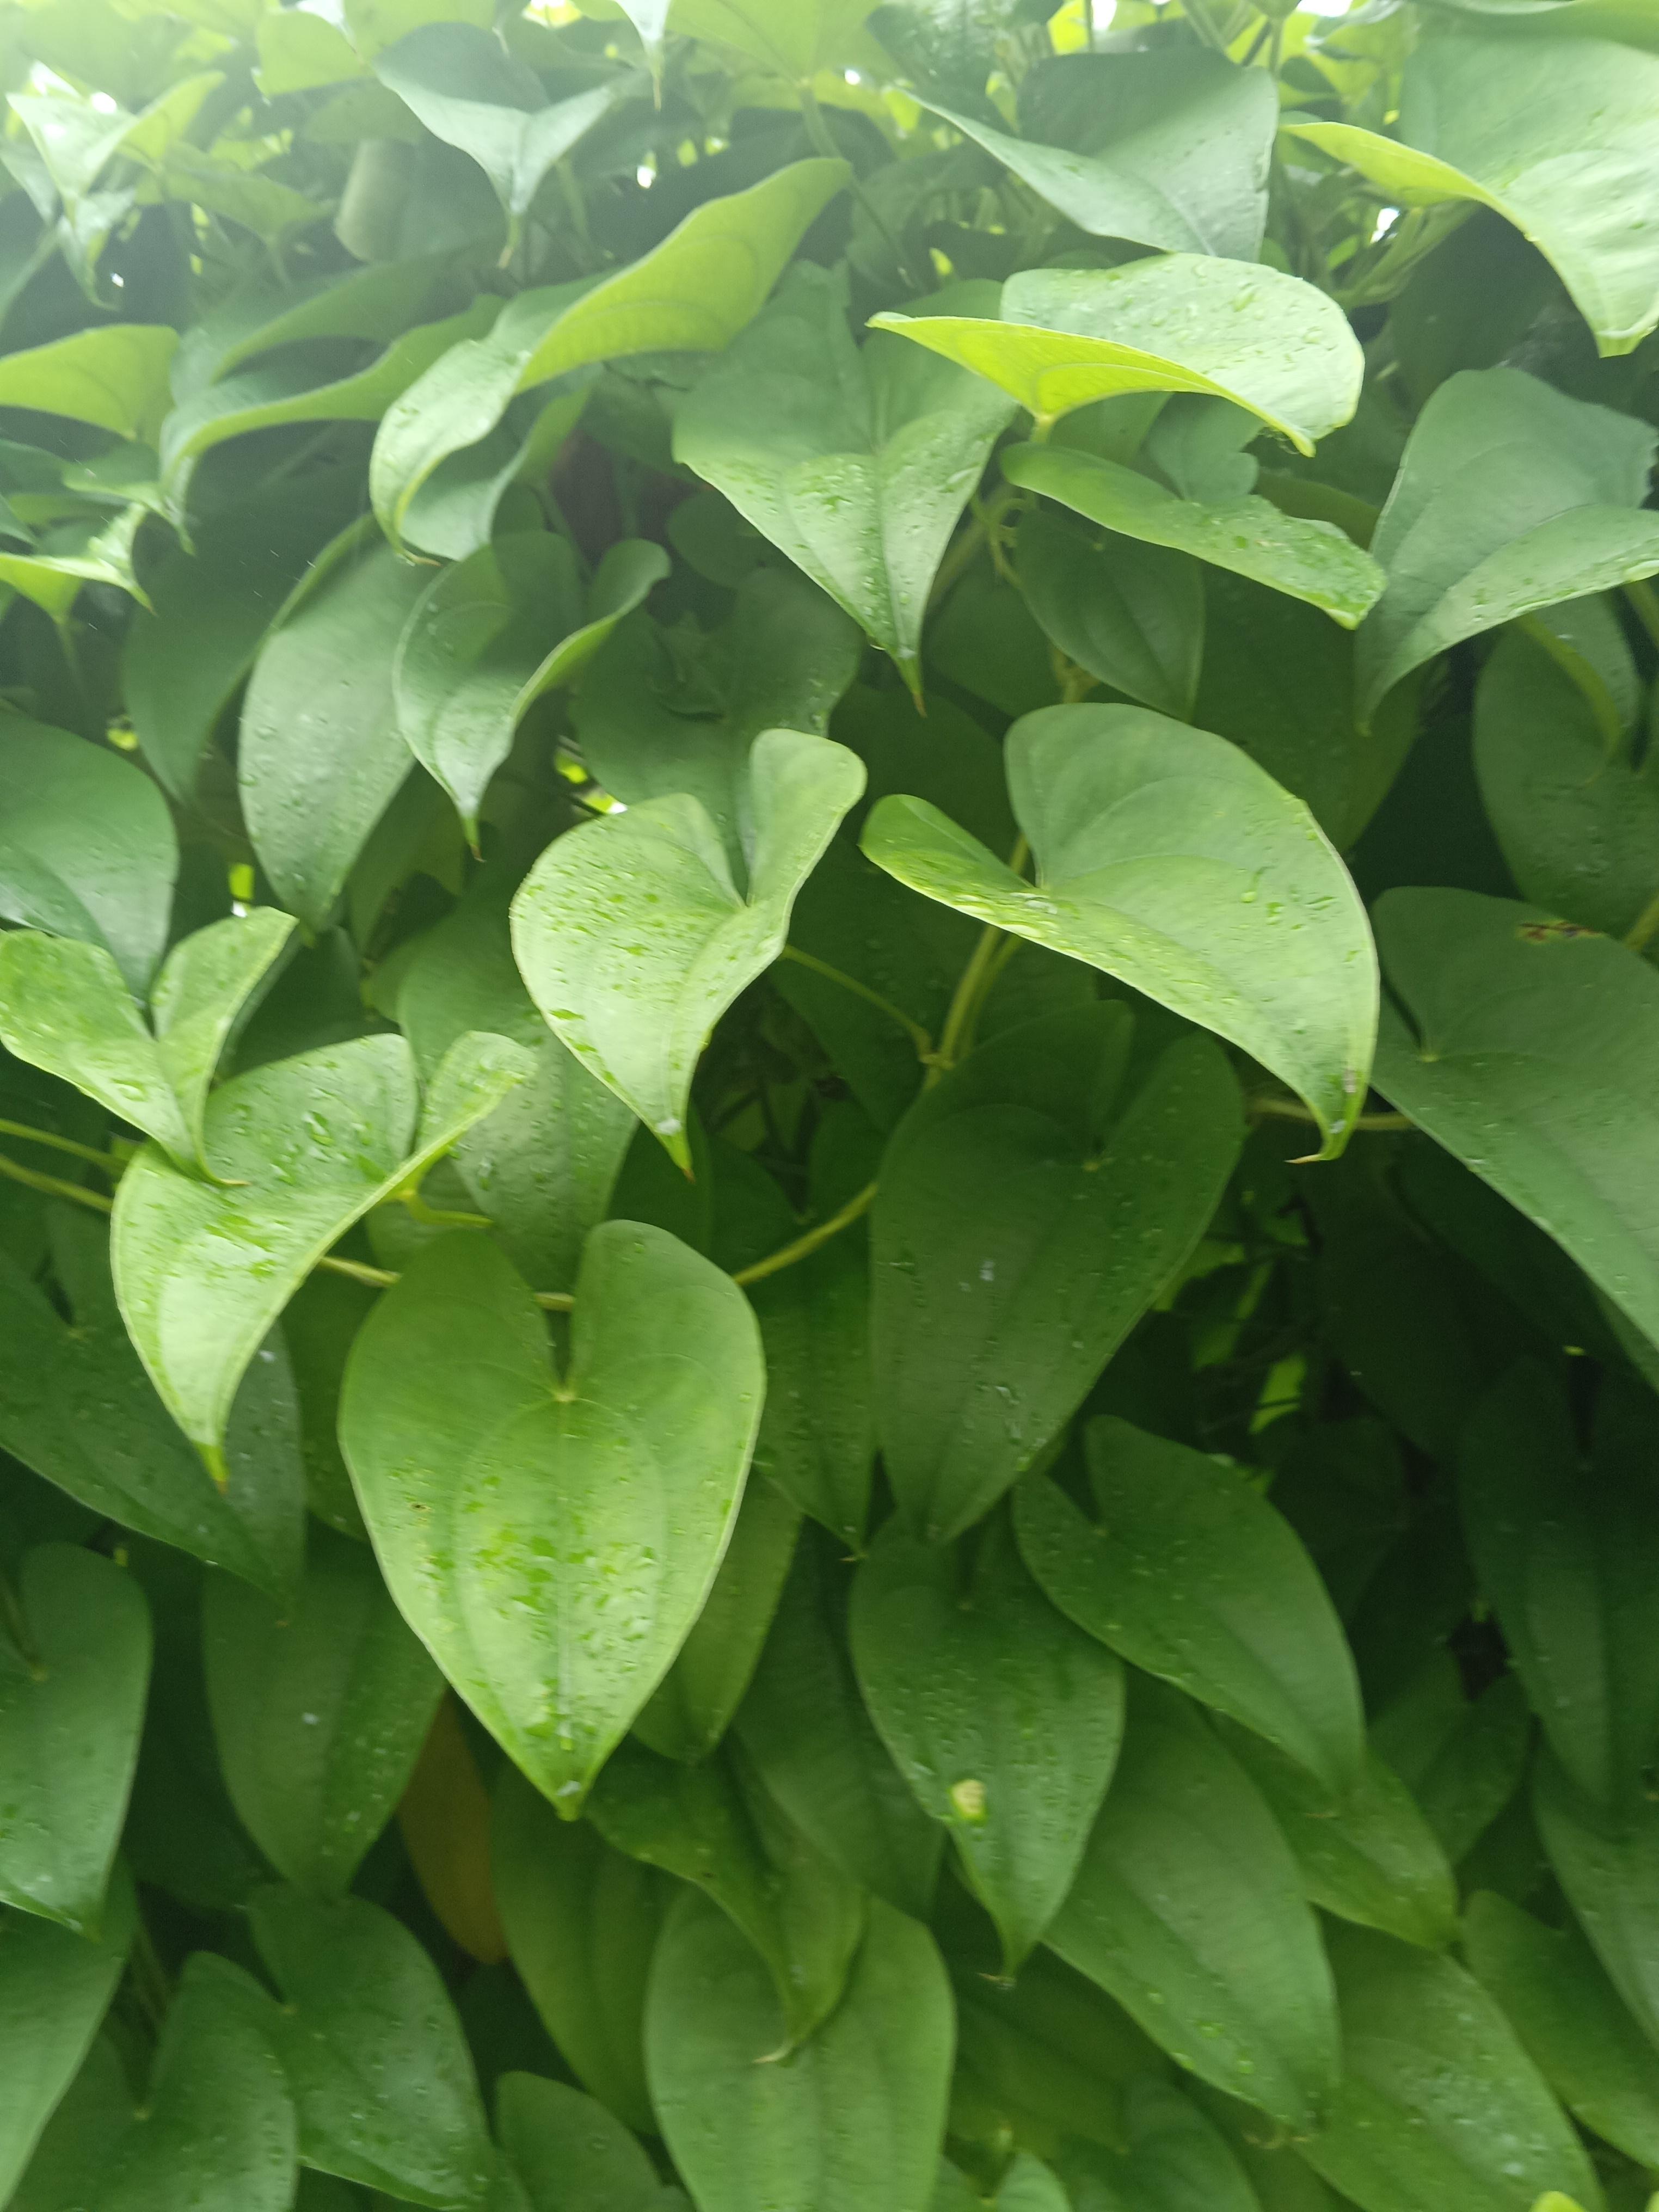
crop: yam
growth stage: vegetative
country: Nigeria
